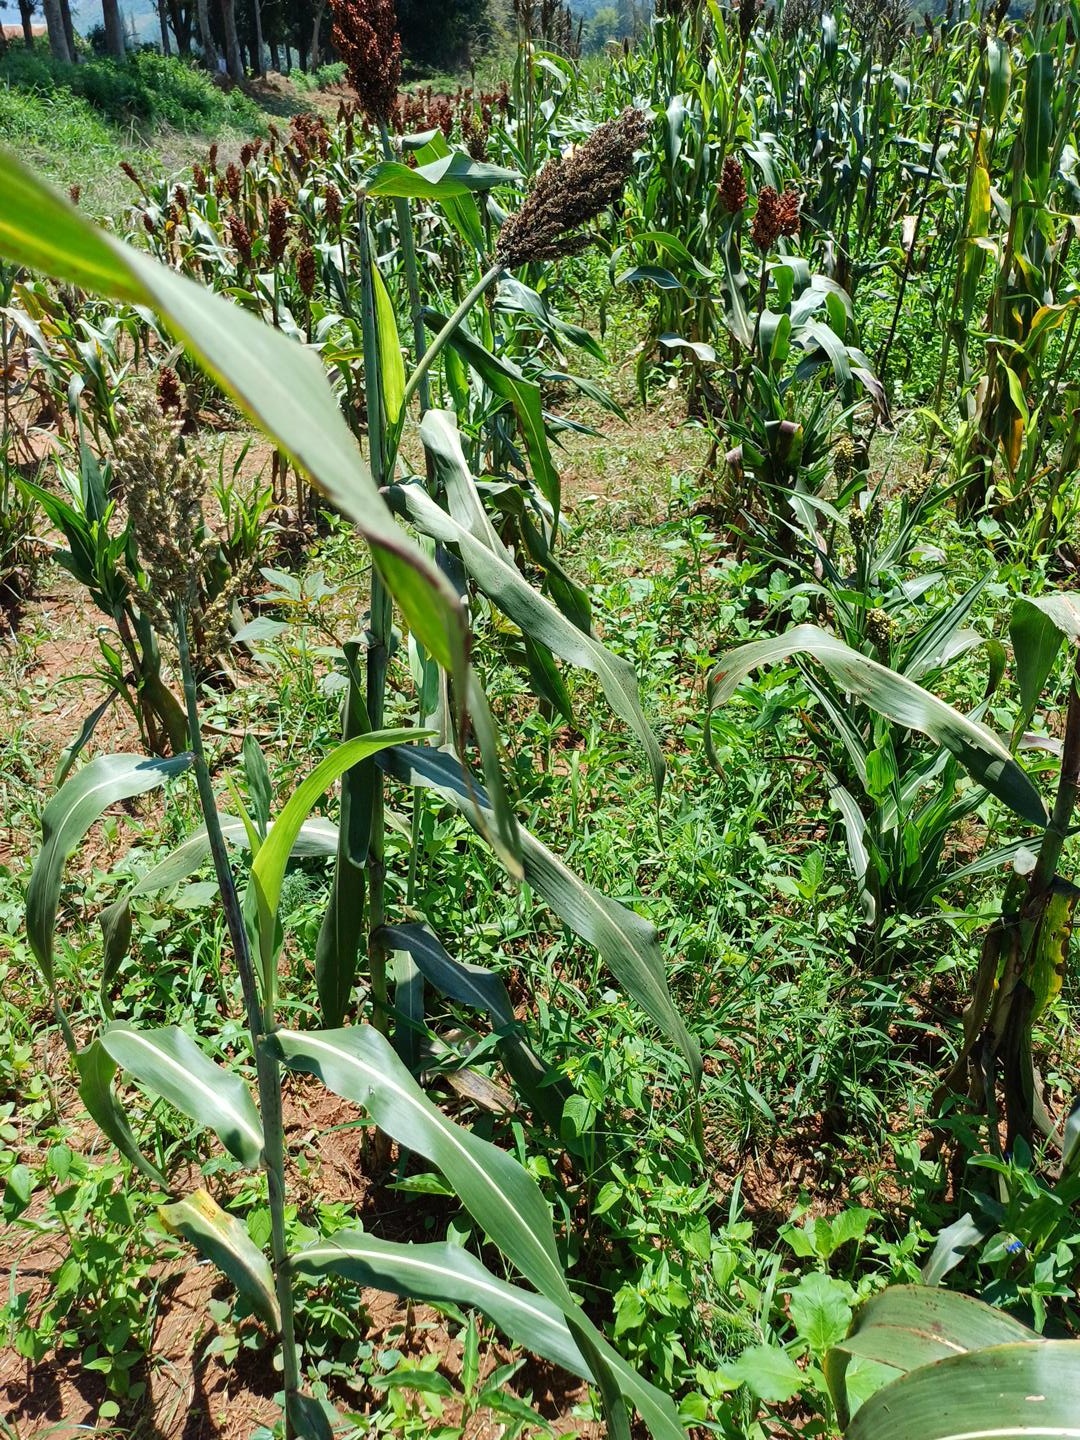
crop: sorghum
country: Kenya
